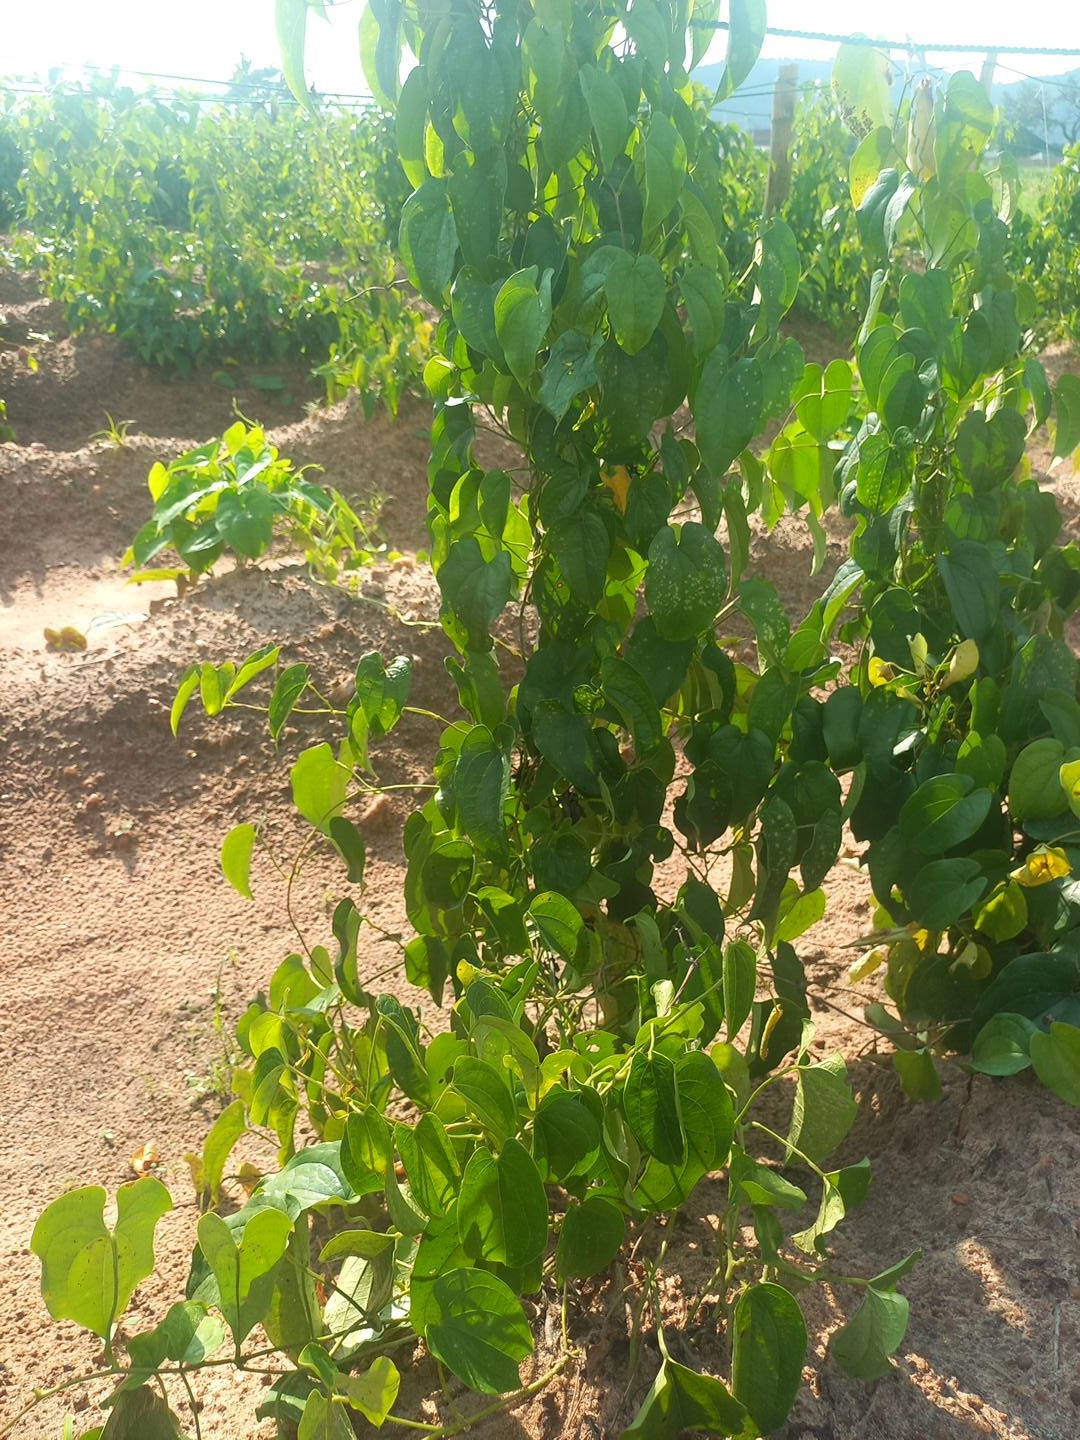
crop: yam
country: Nigeria
